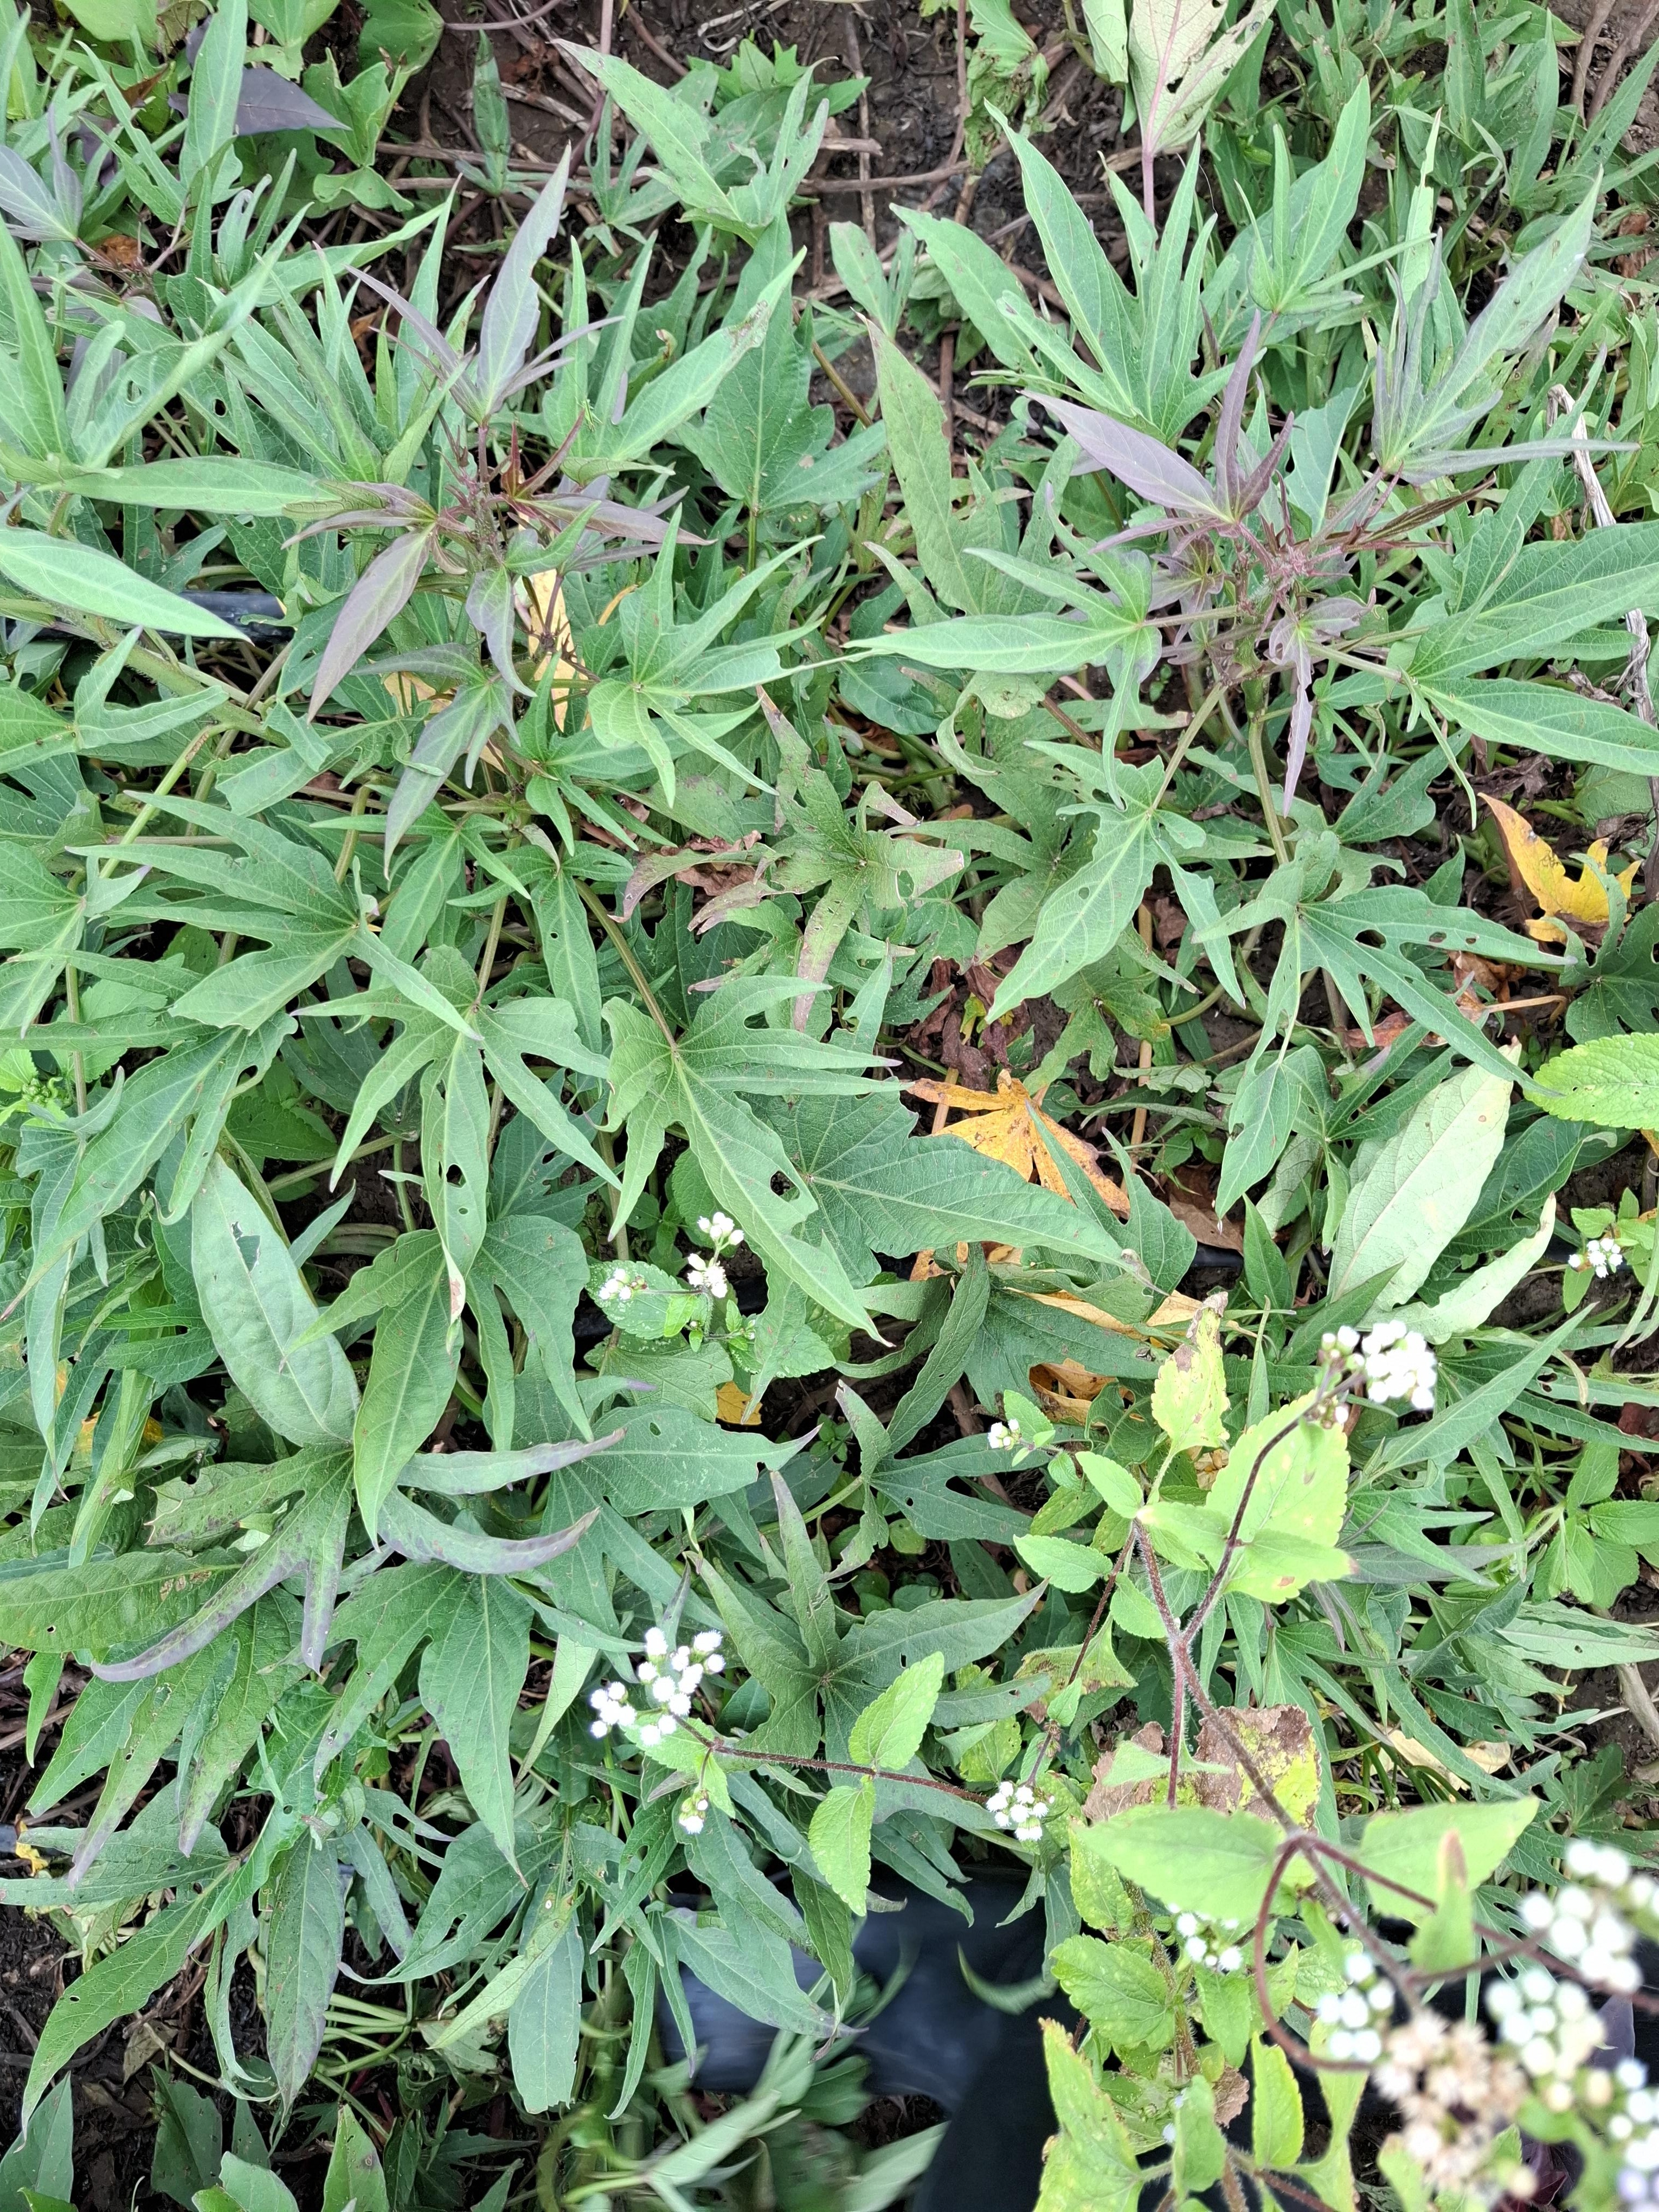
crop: sweet potato
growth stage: flowering
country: Tanzania
